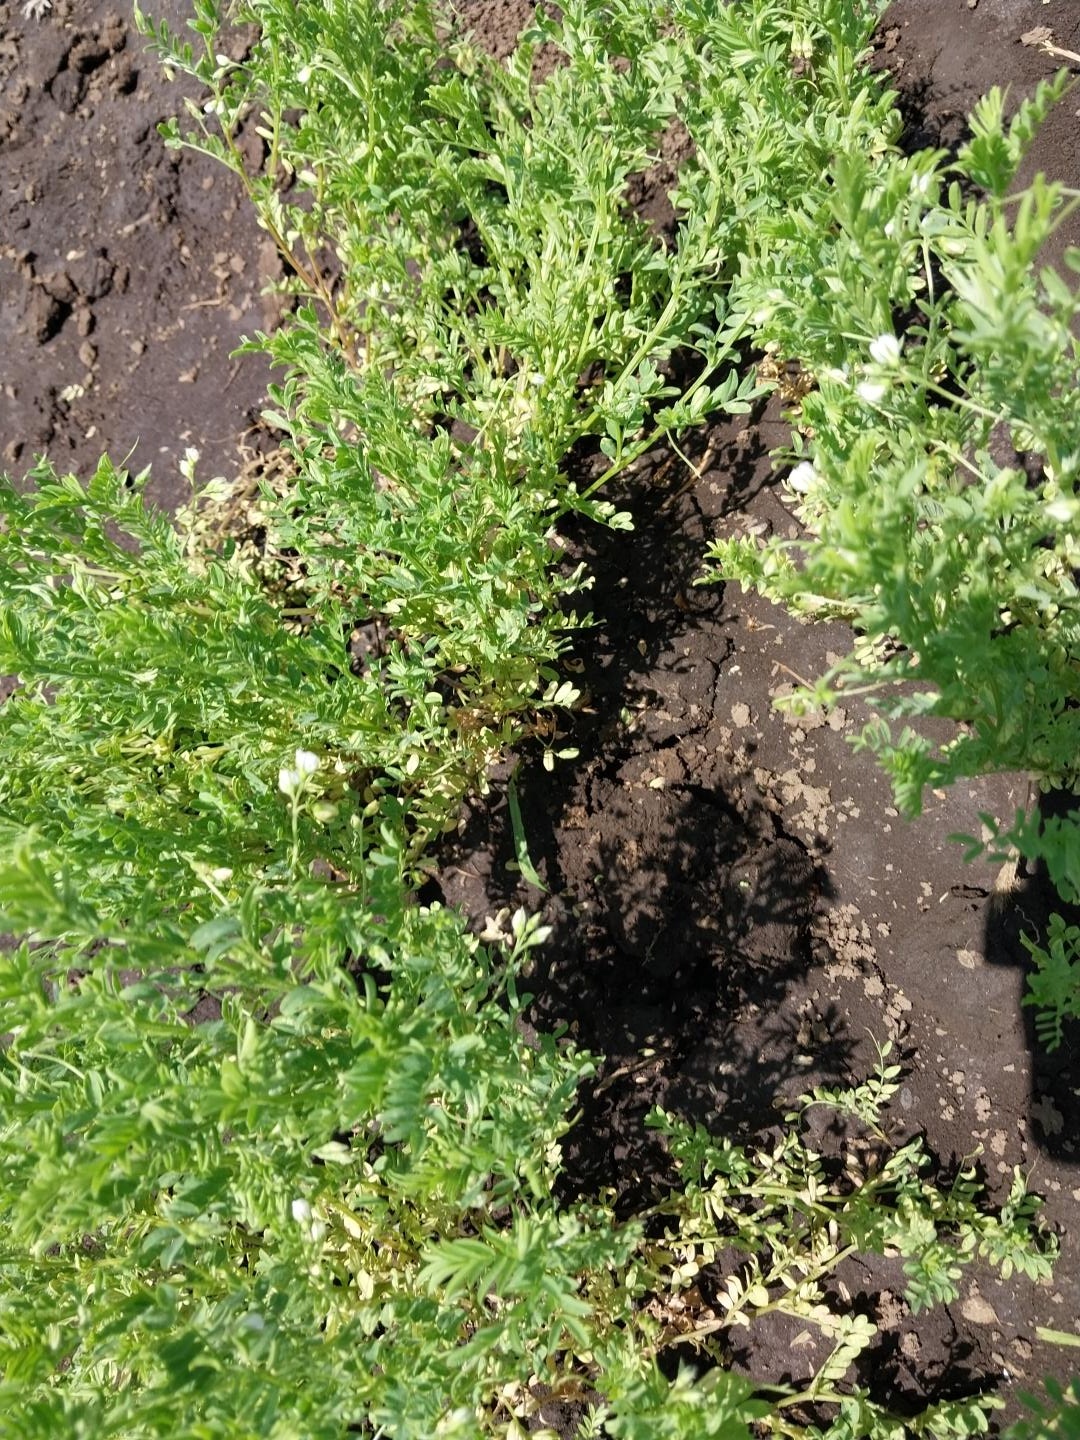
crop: lentil
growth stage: flowering
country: Tanzania
